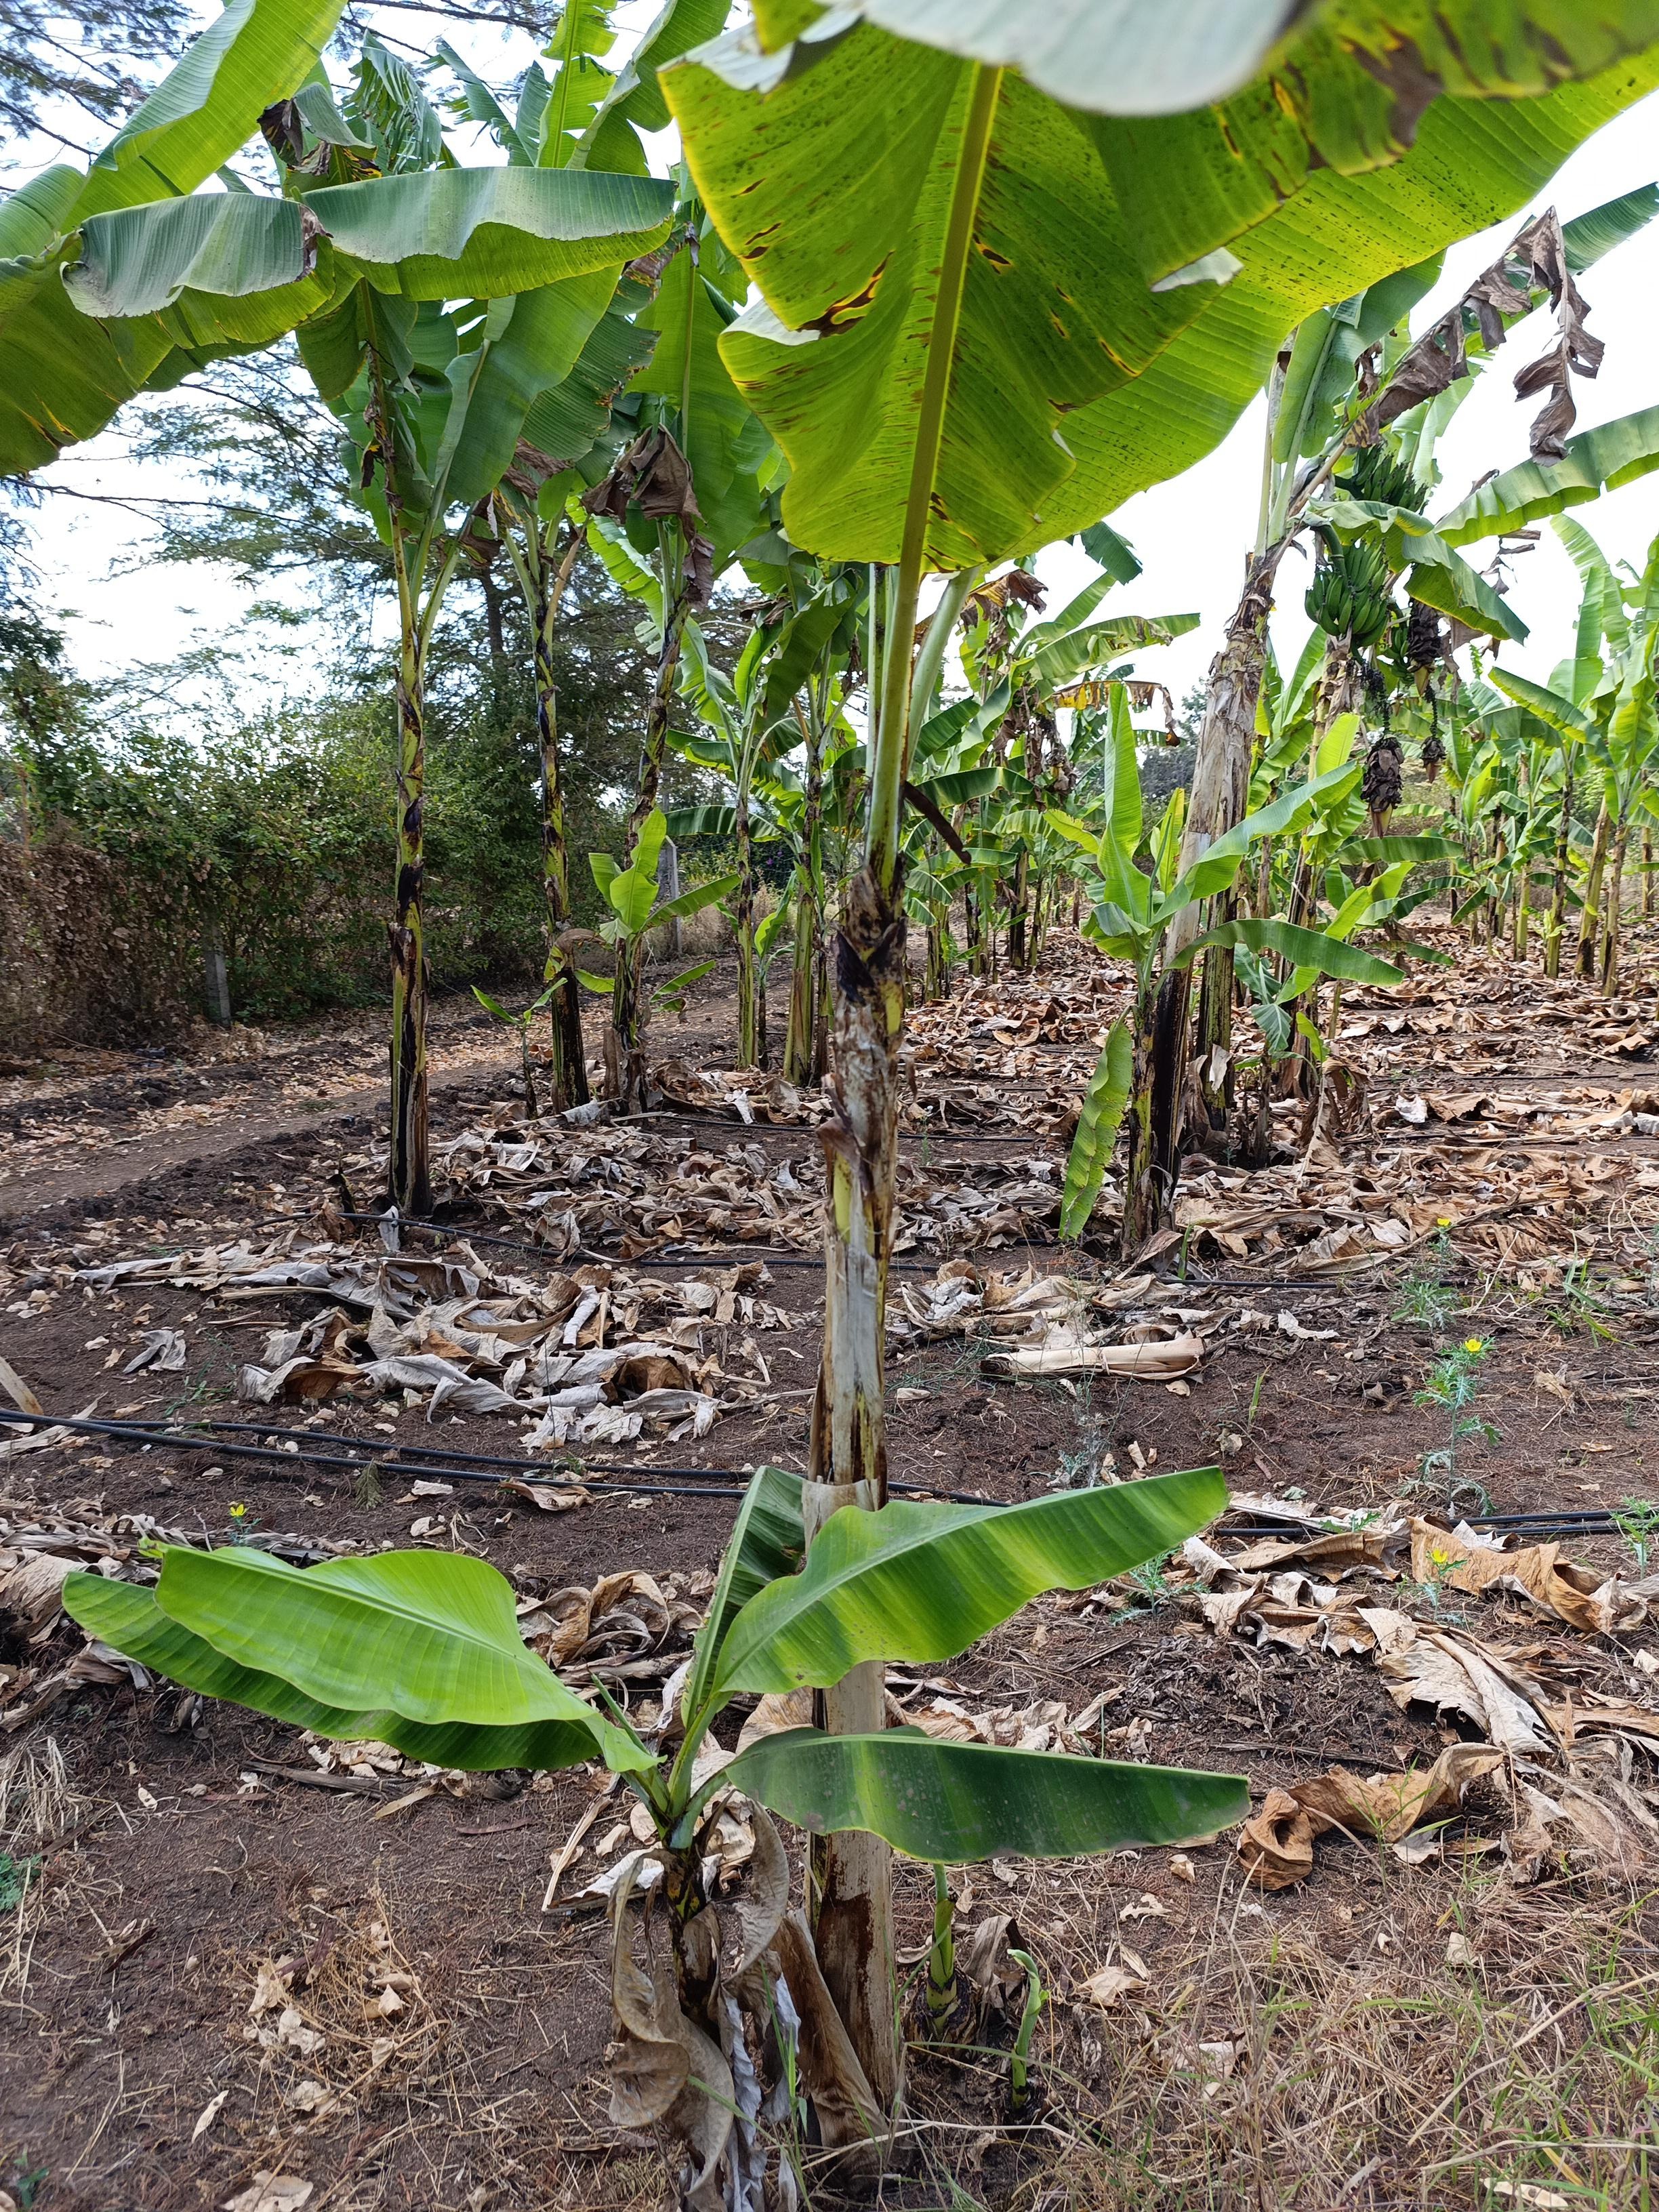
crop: banana
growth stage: vegetative
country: Tanzania
